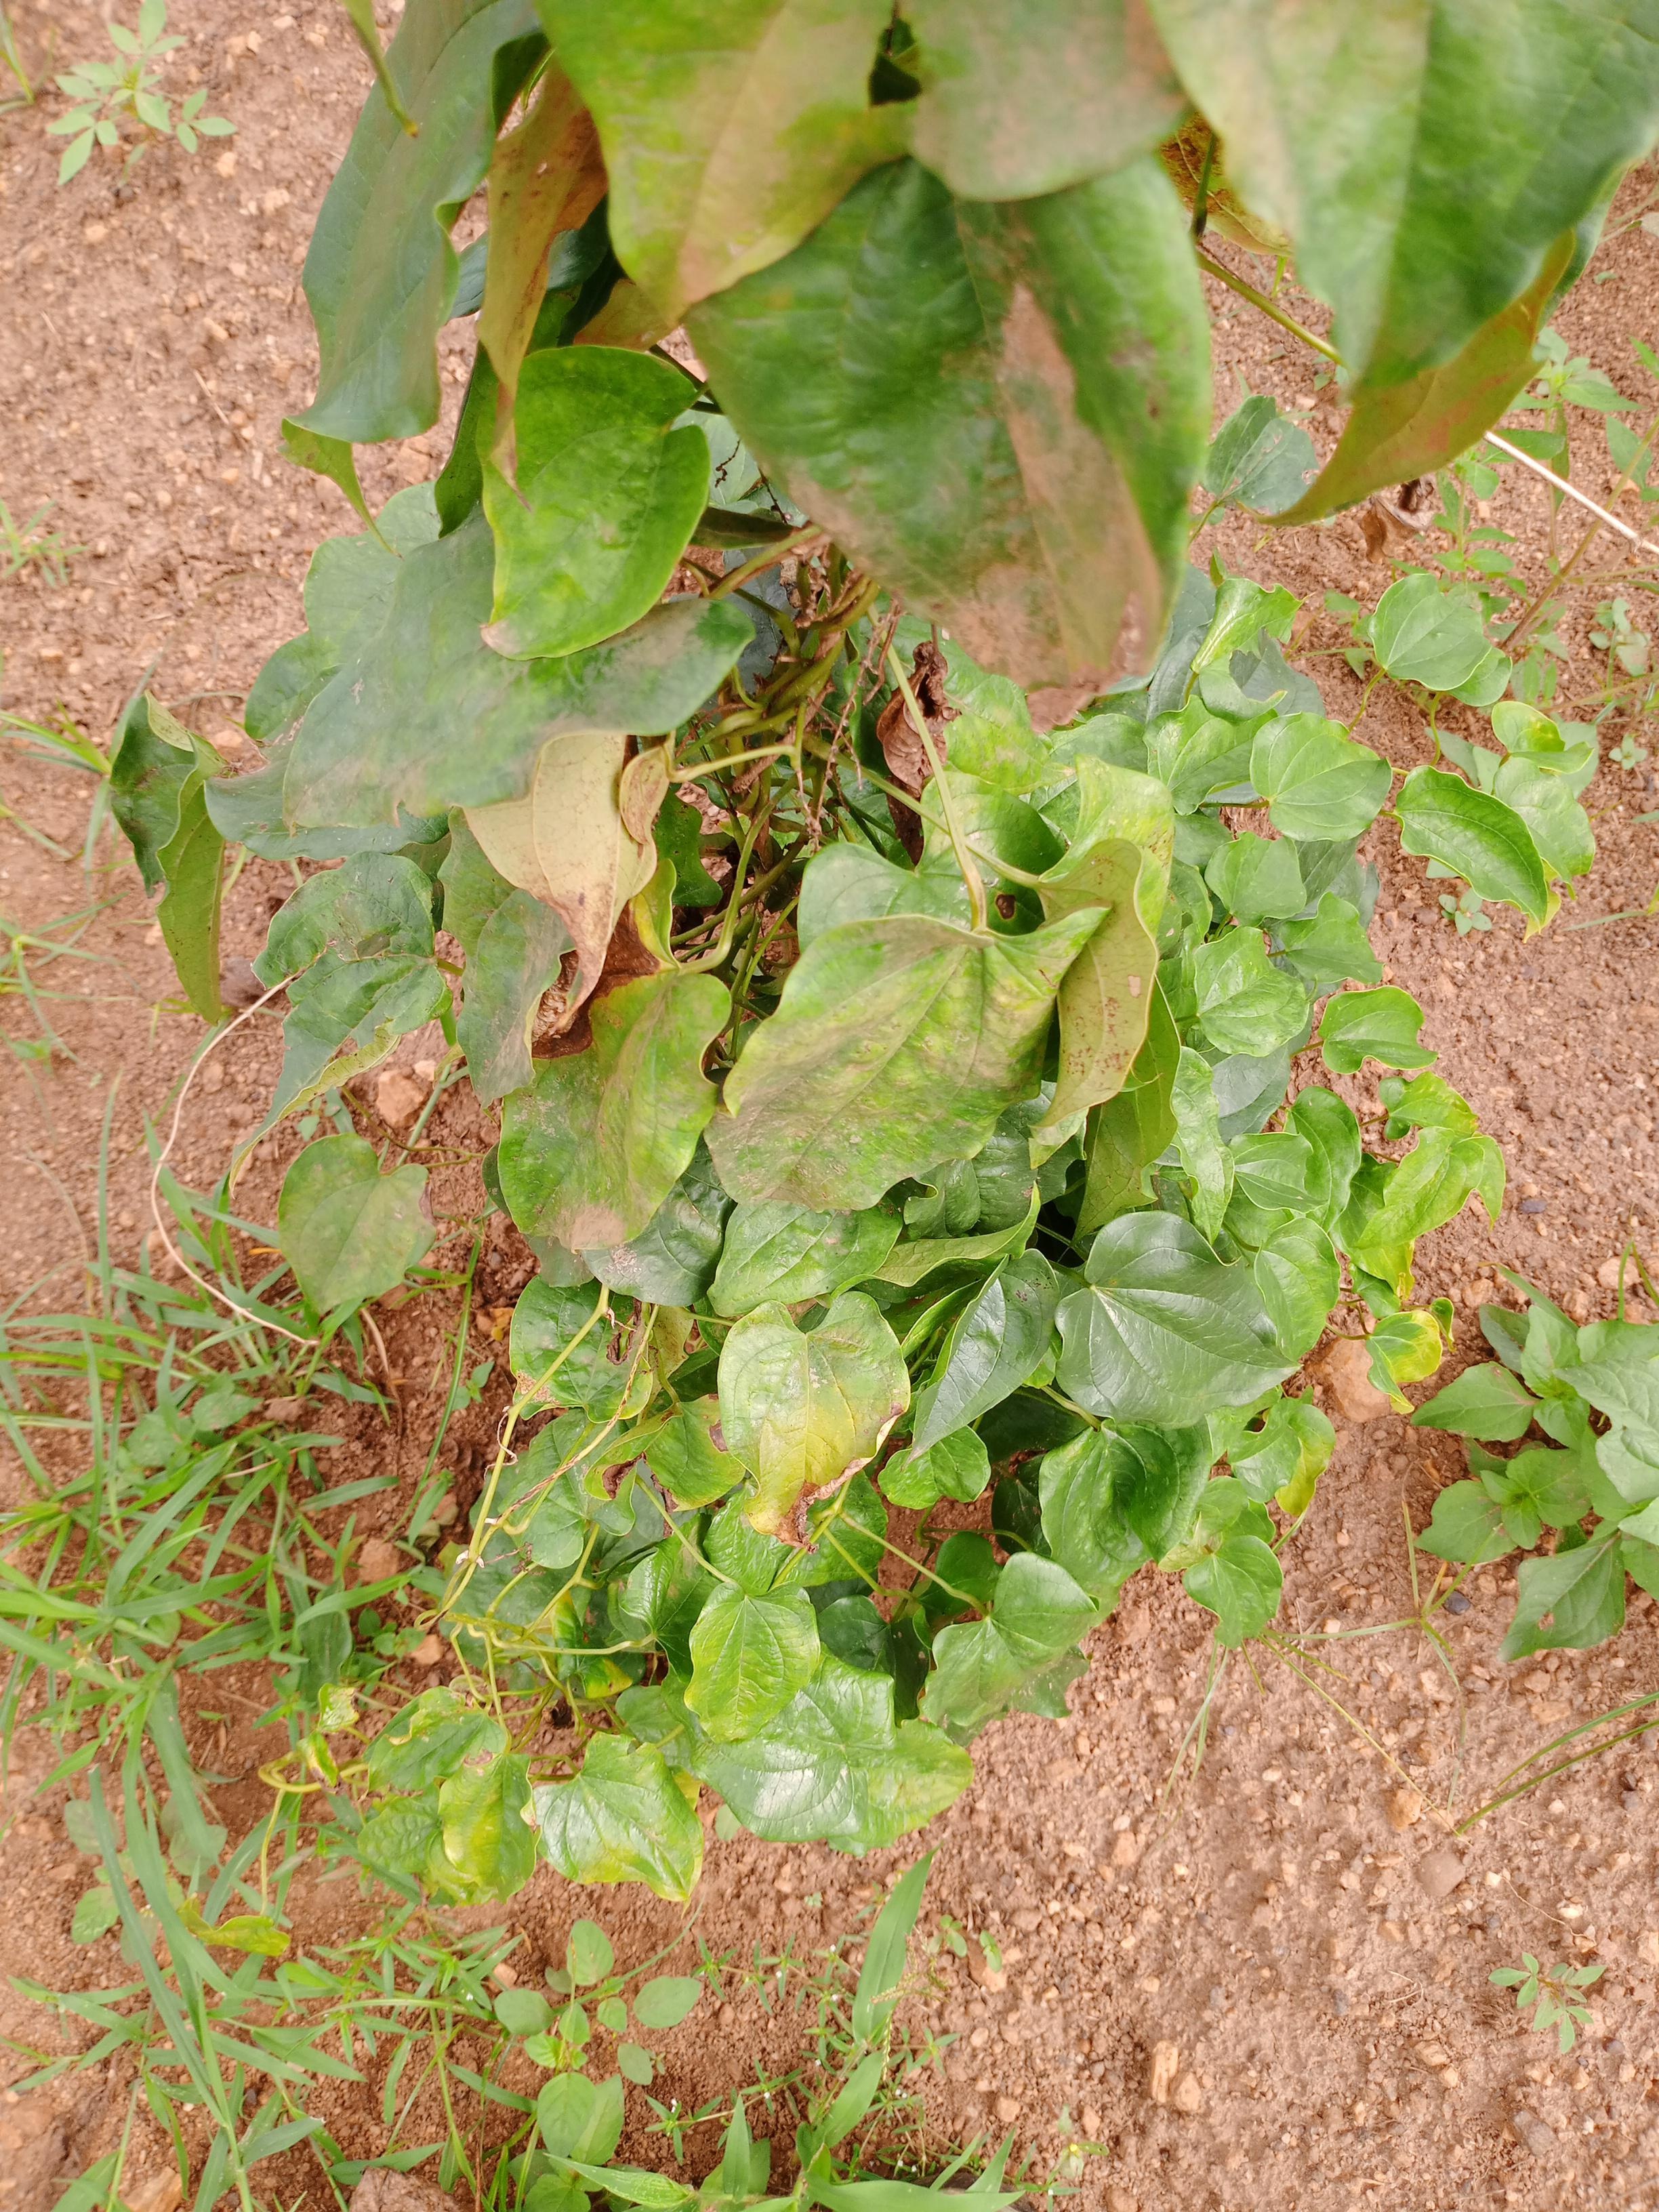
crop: yam
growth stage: vegetative
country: Nigeria
